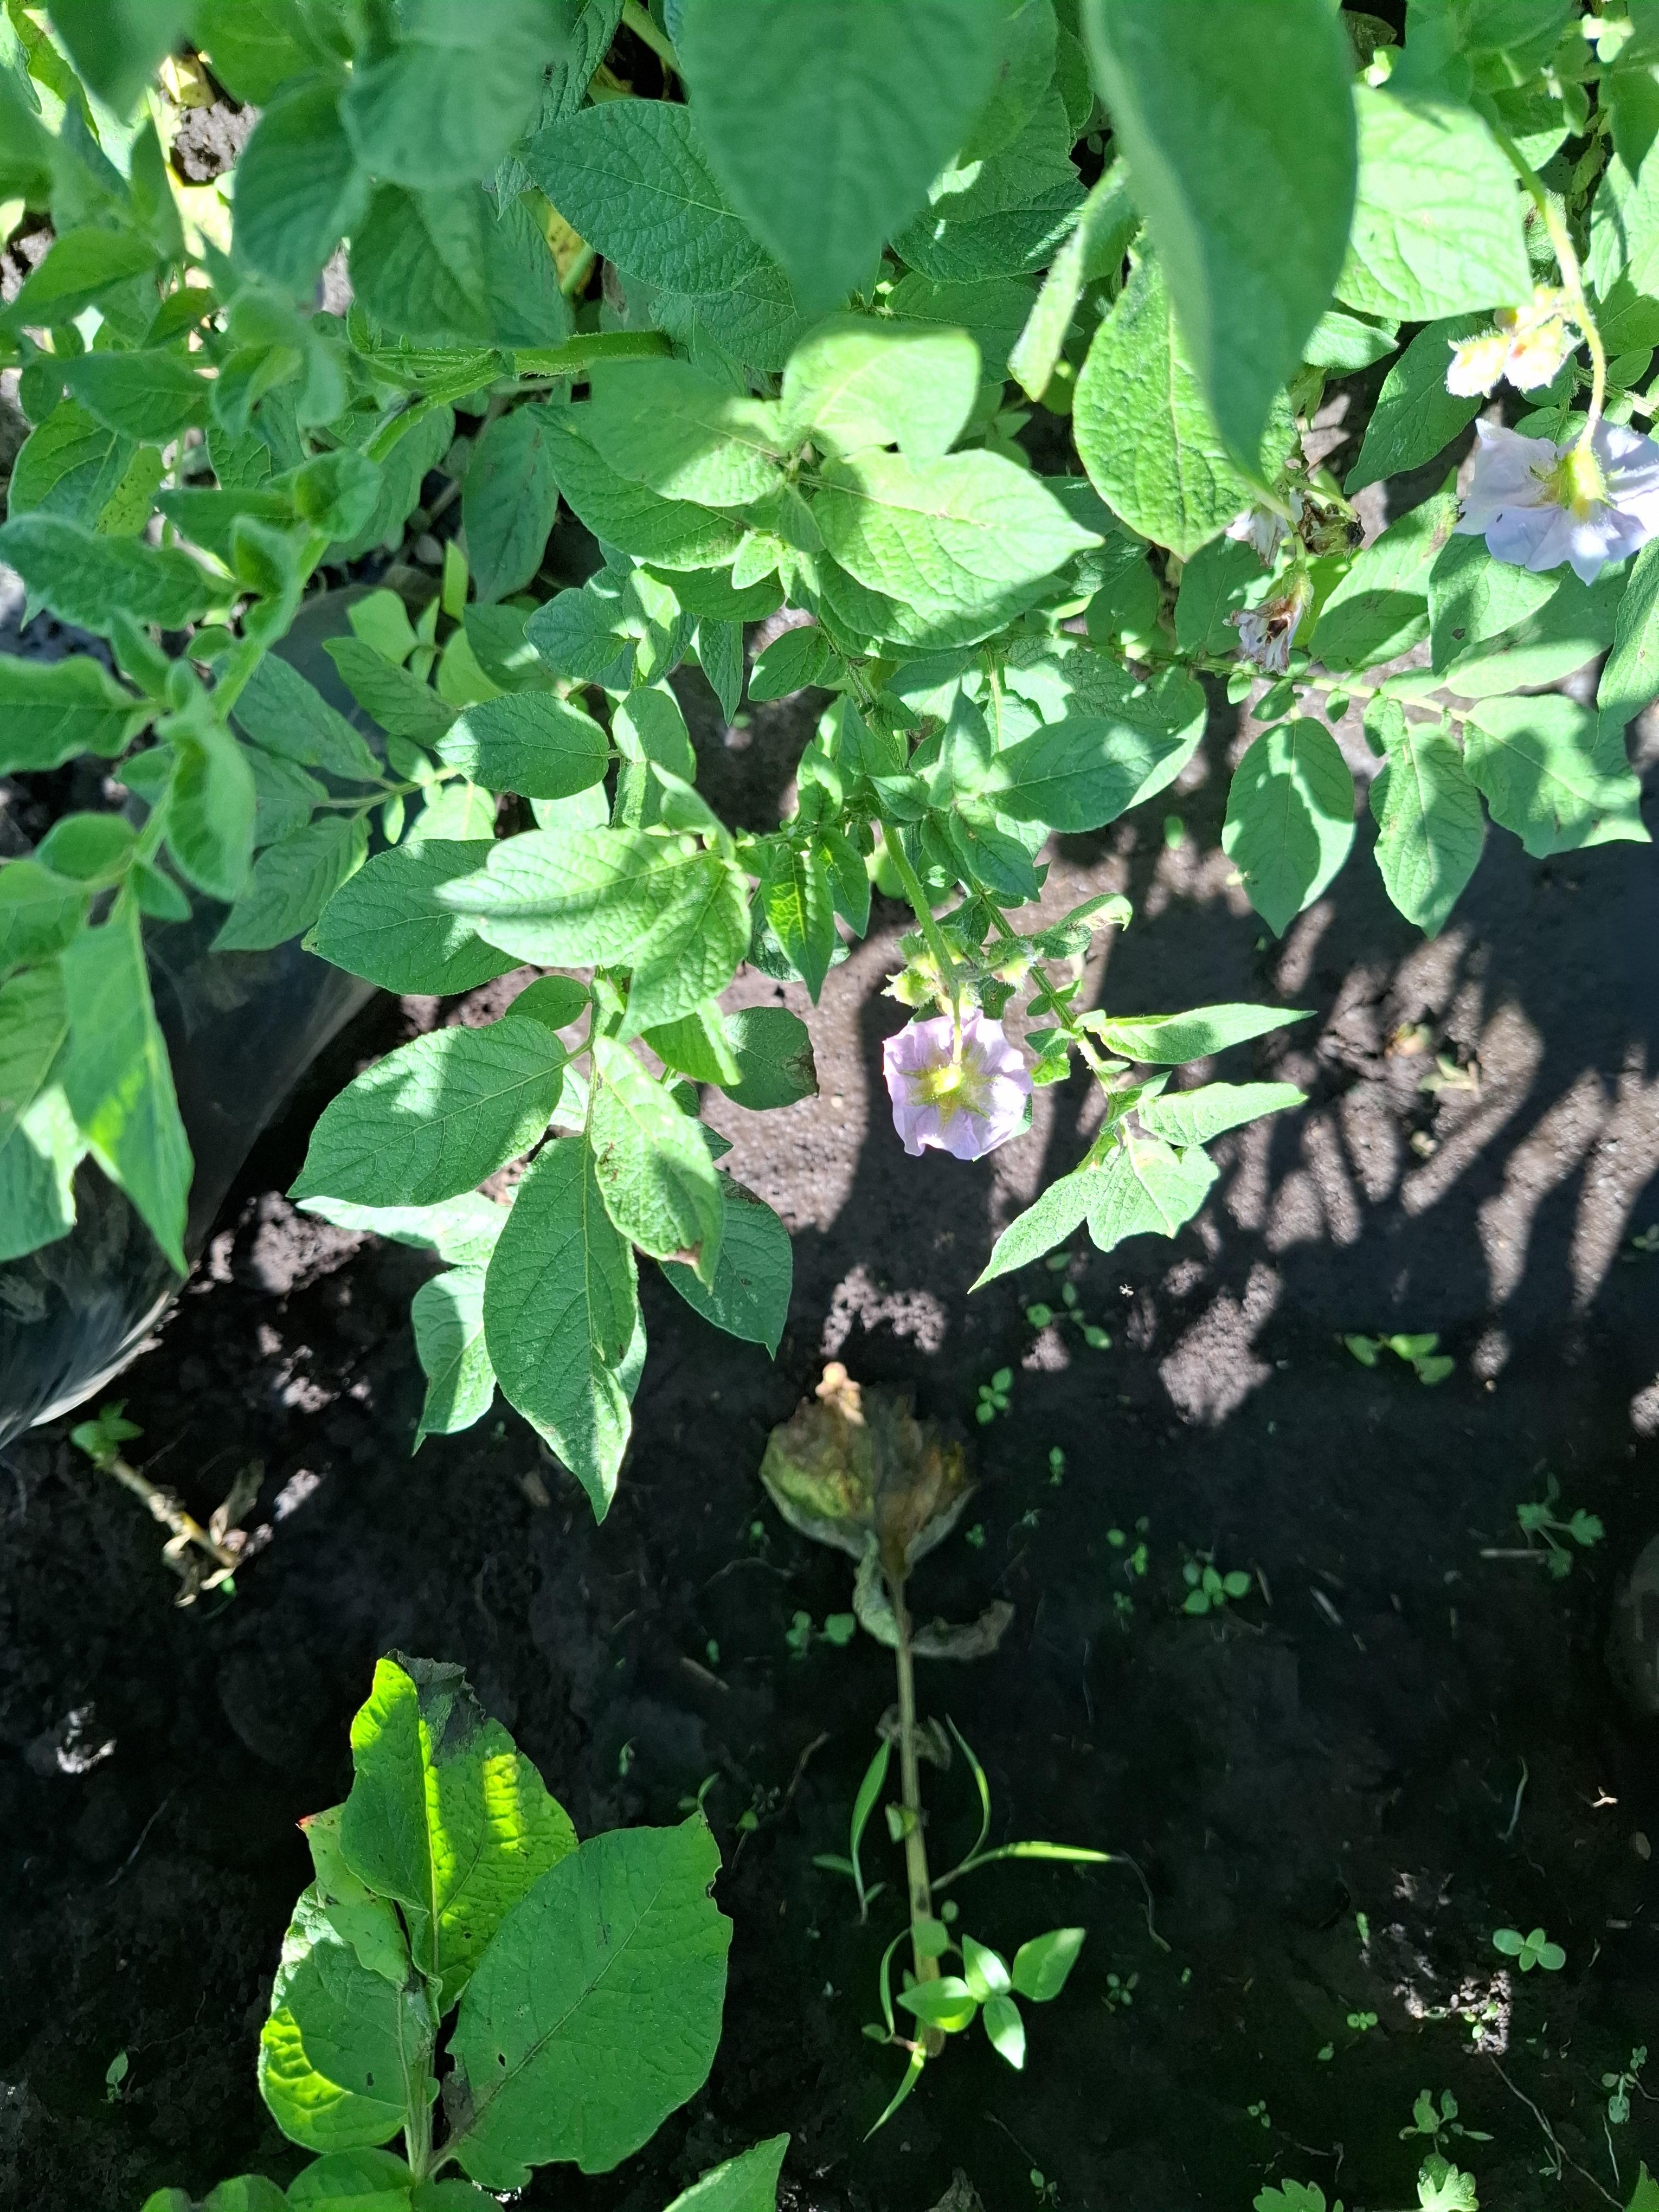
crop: potato
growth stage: flowering
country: Tanzania
